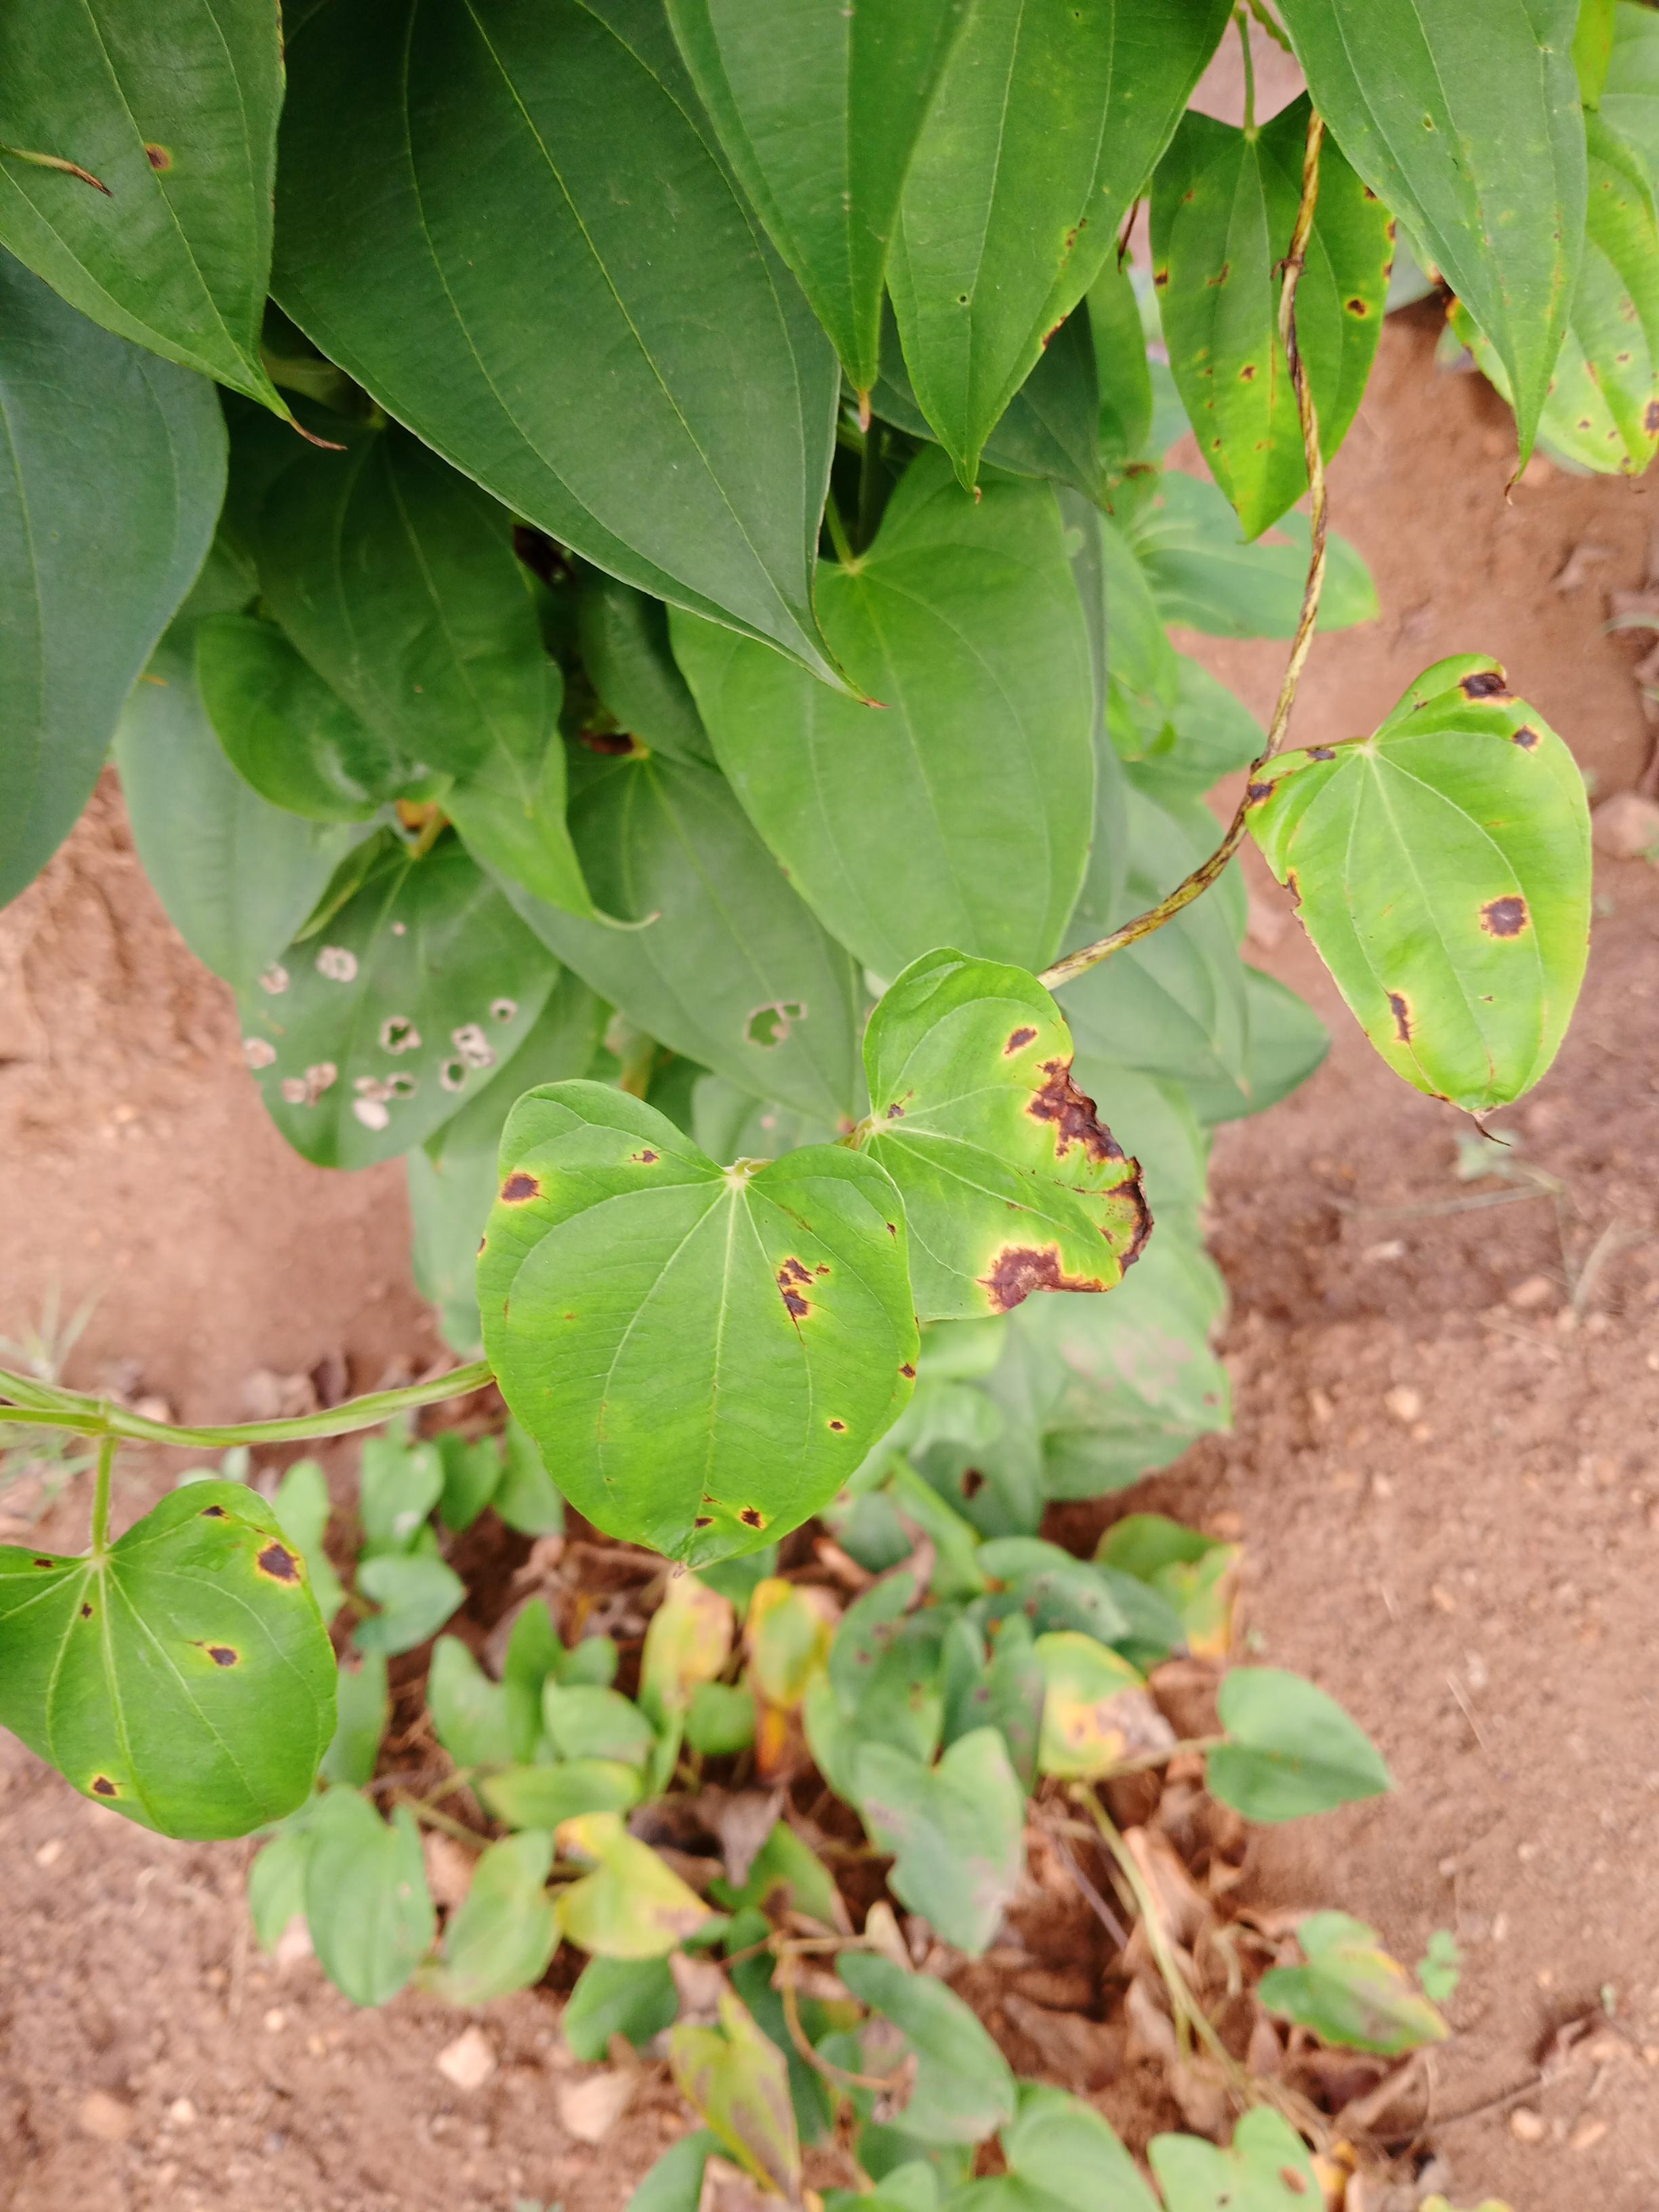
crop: yam
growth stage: vegetative
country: Nigeria
